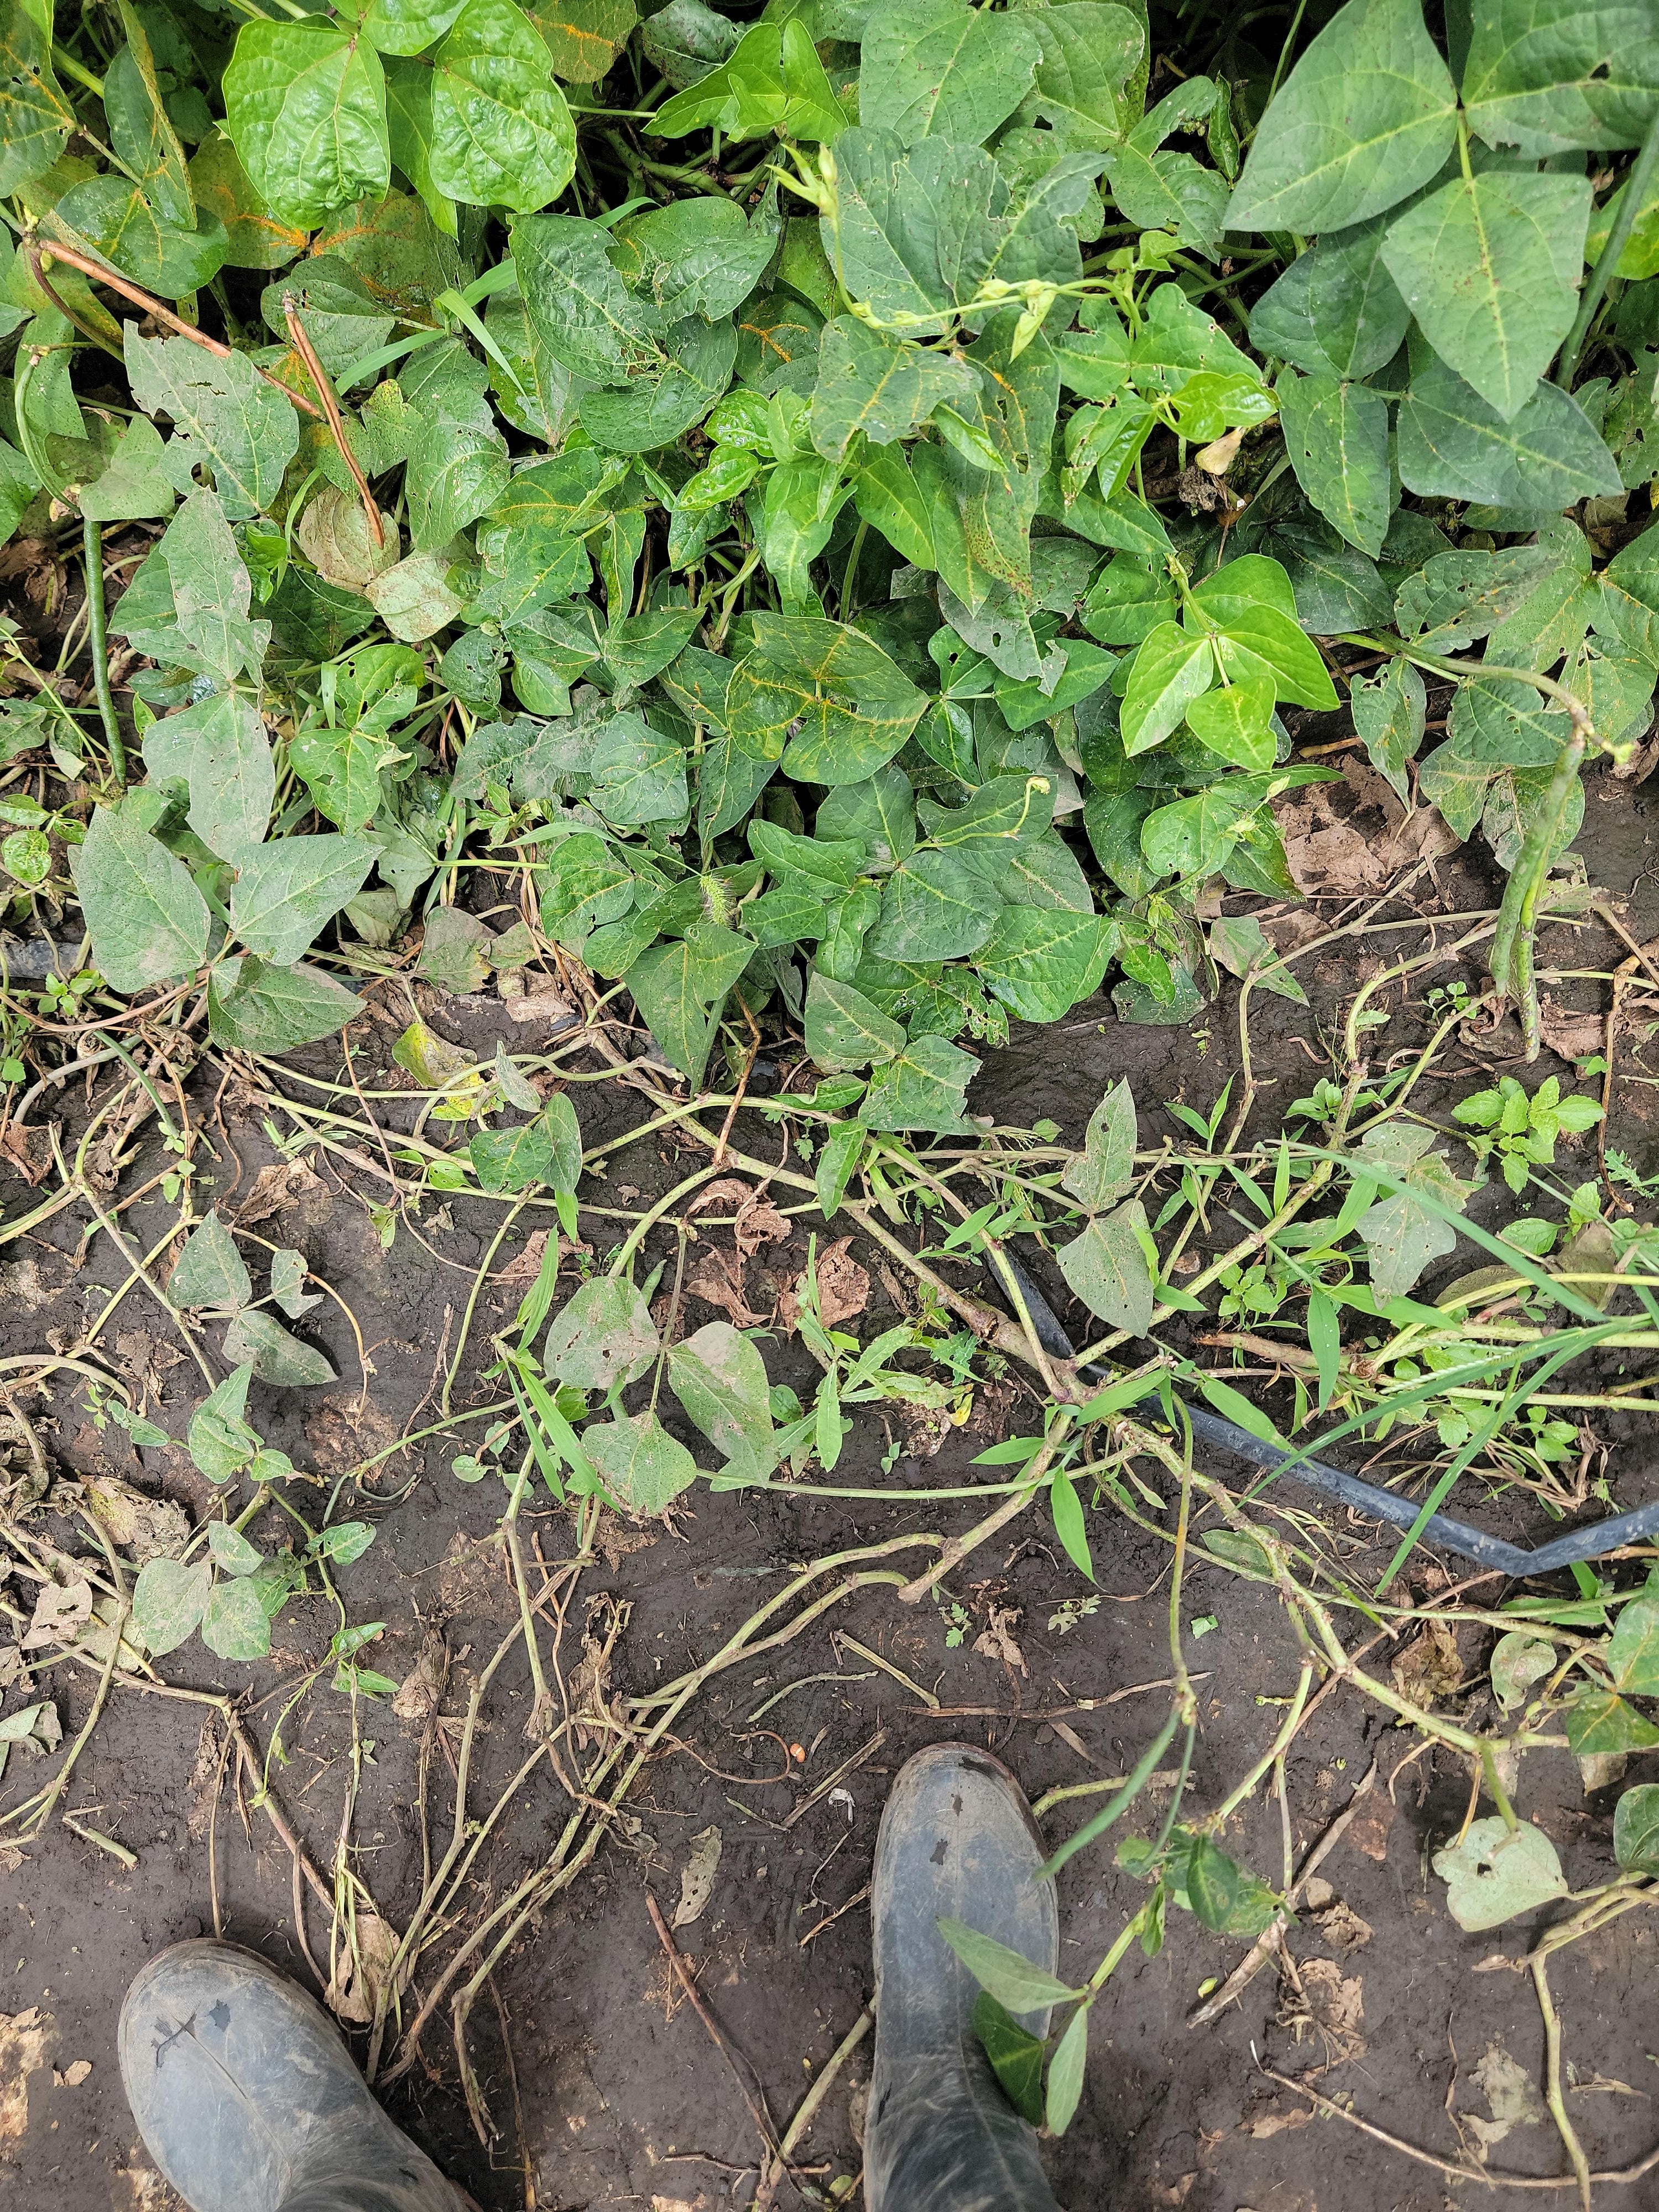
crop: cowpea
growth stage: development pod
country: Tanzania
